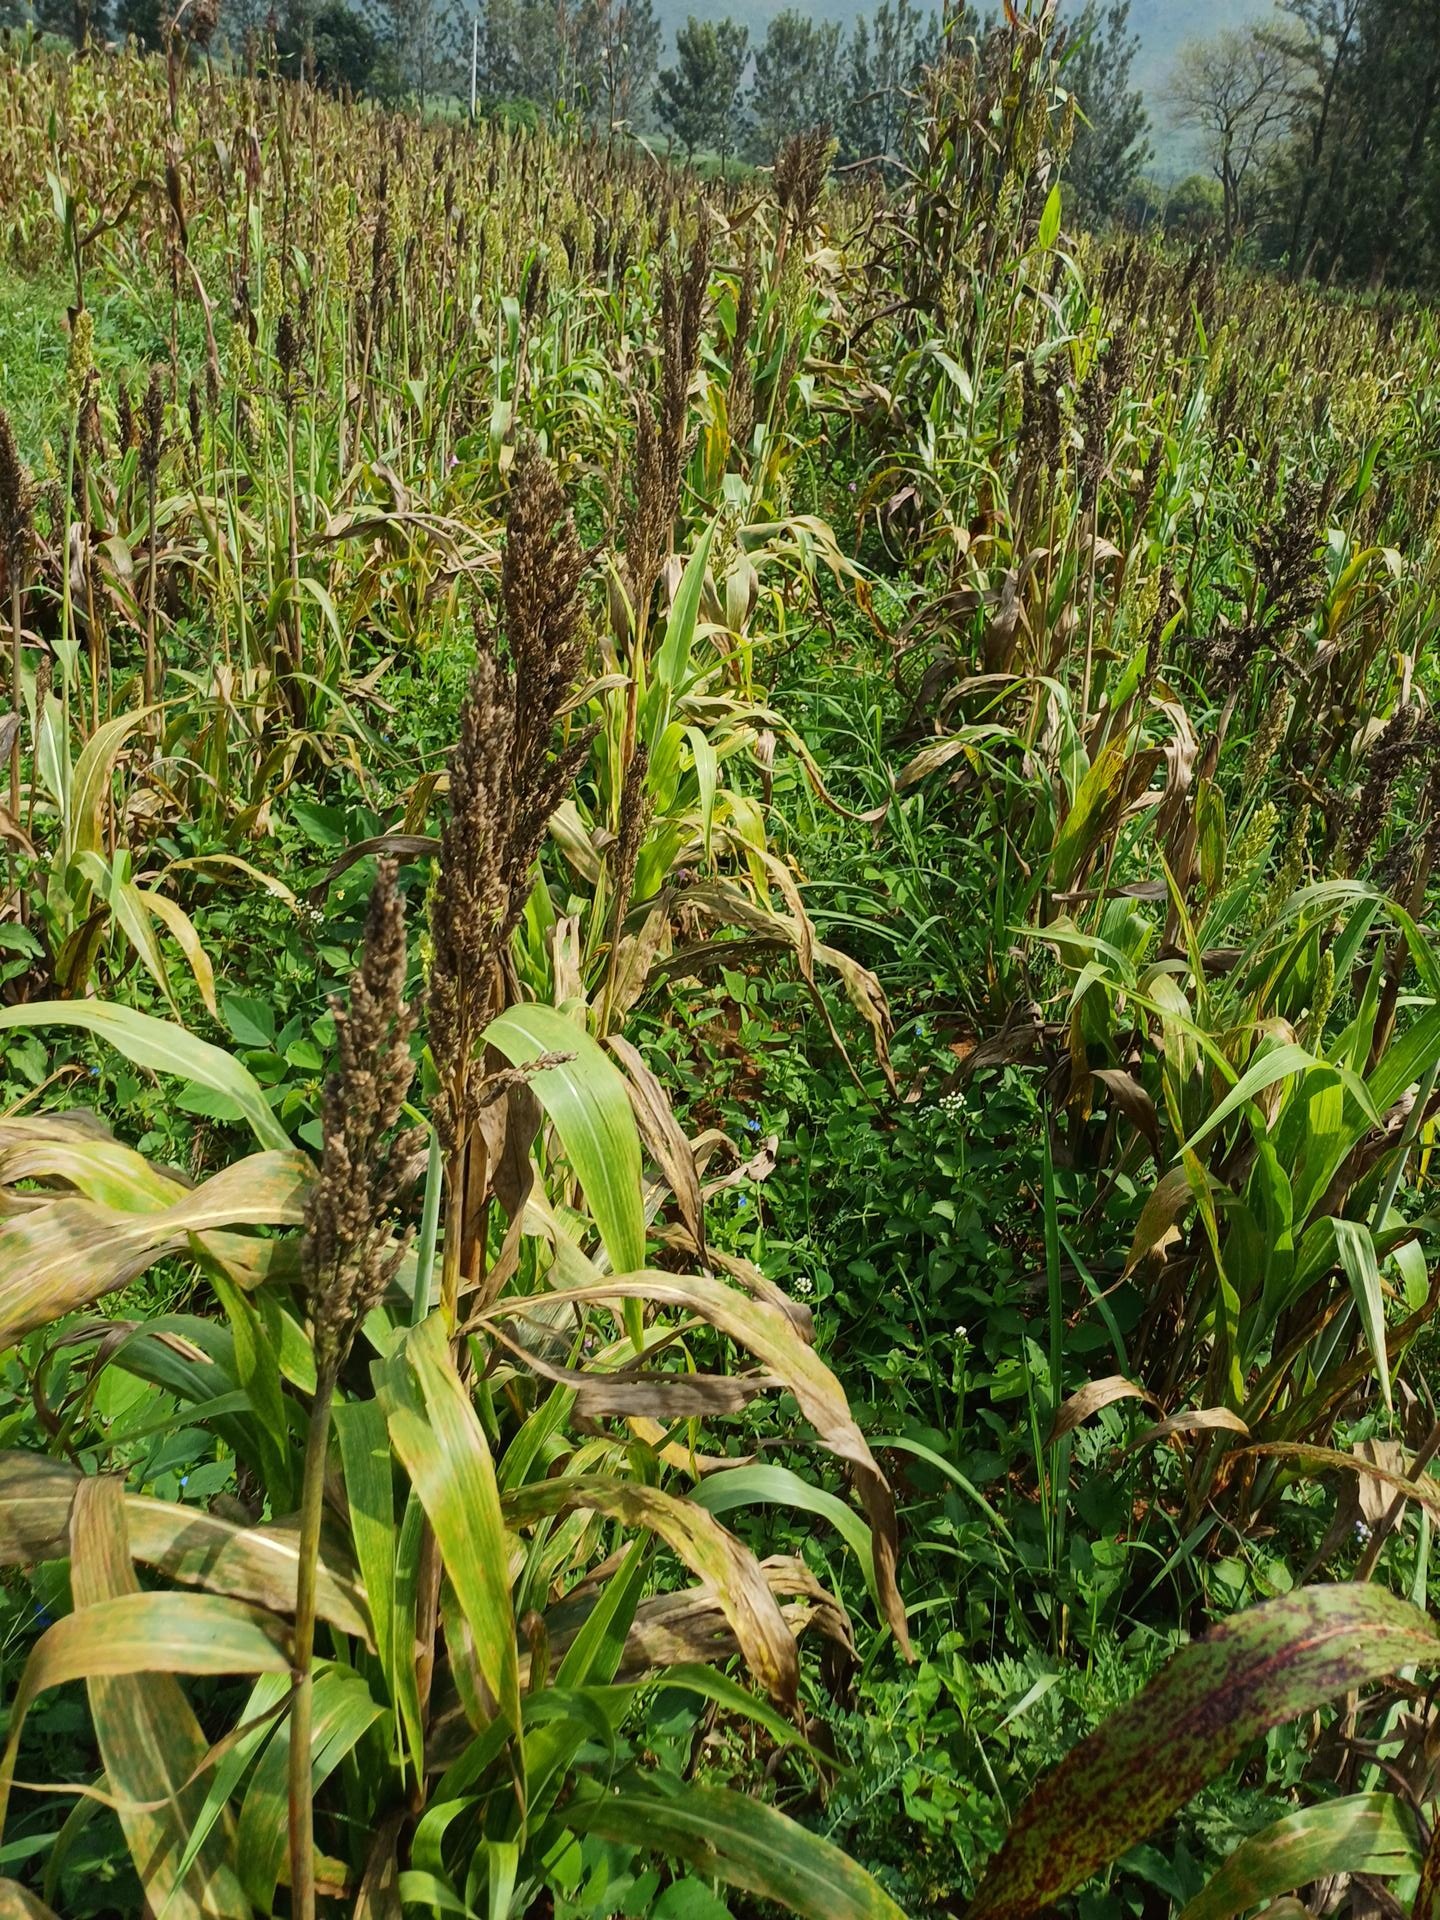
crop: sorghum
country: Kenya
